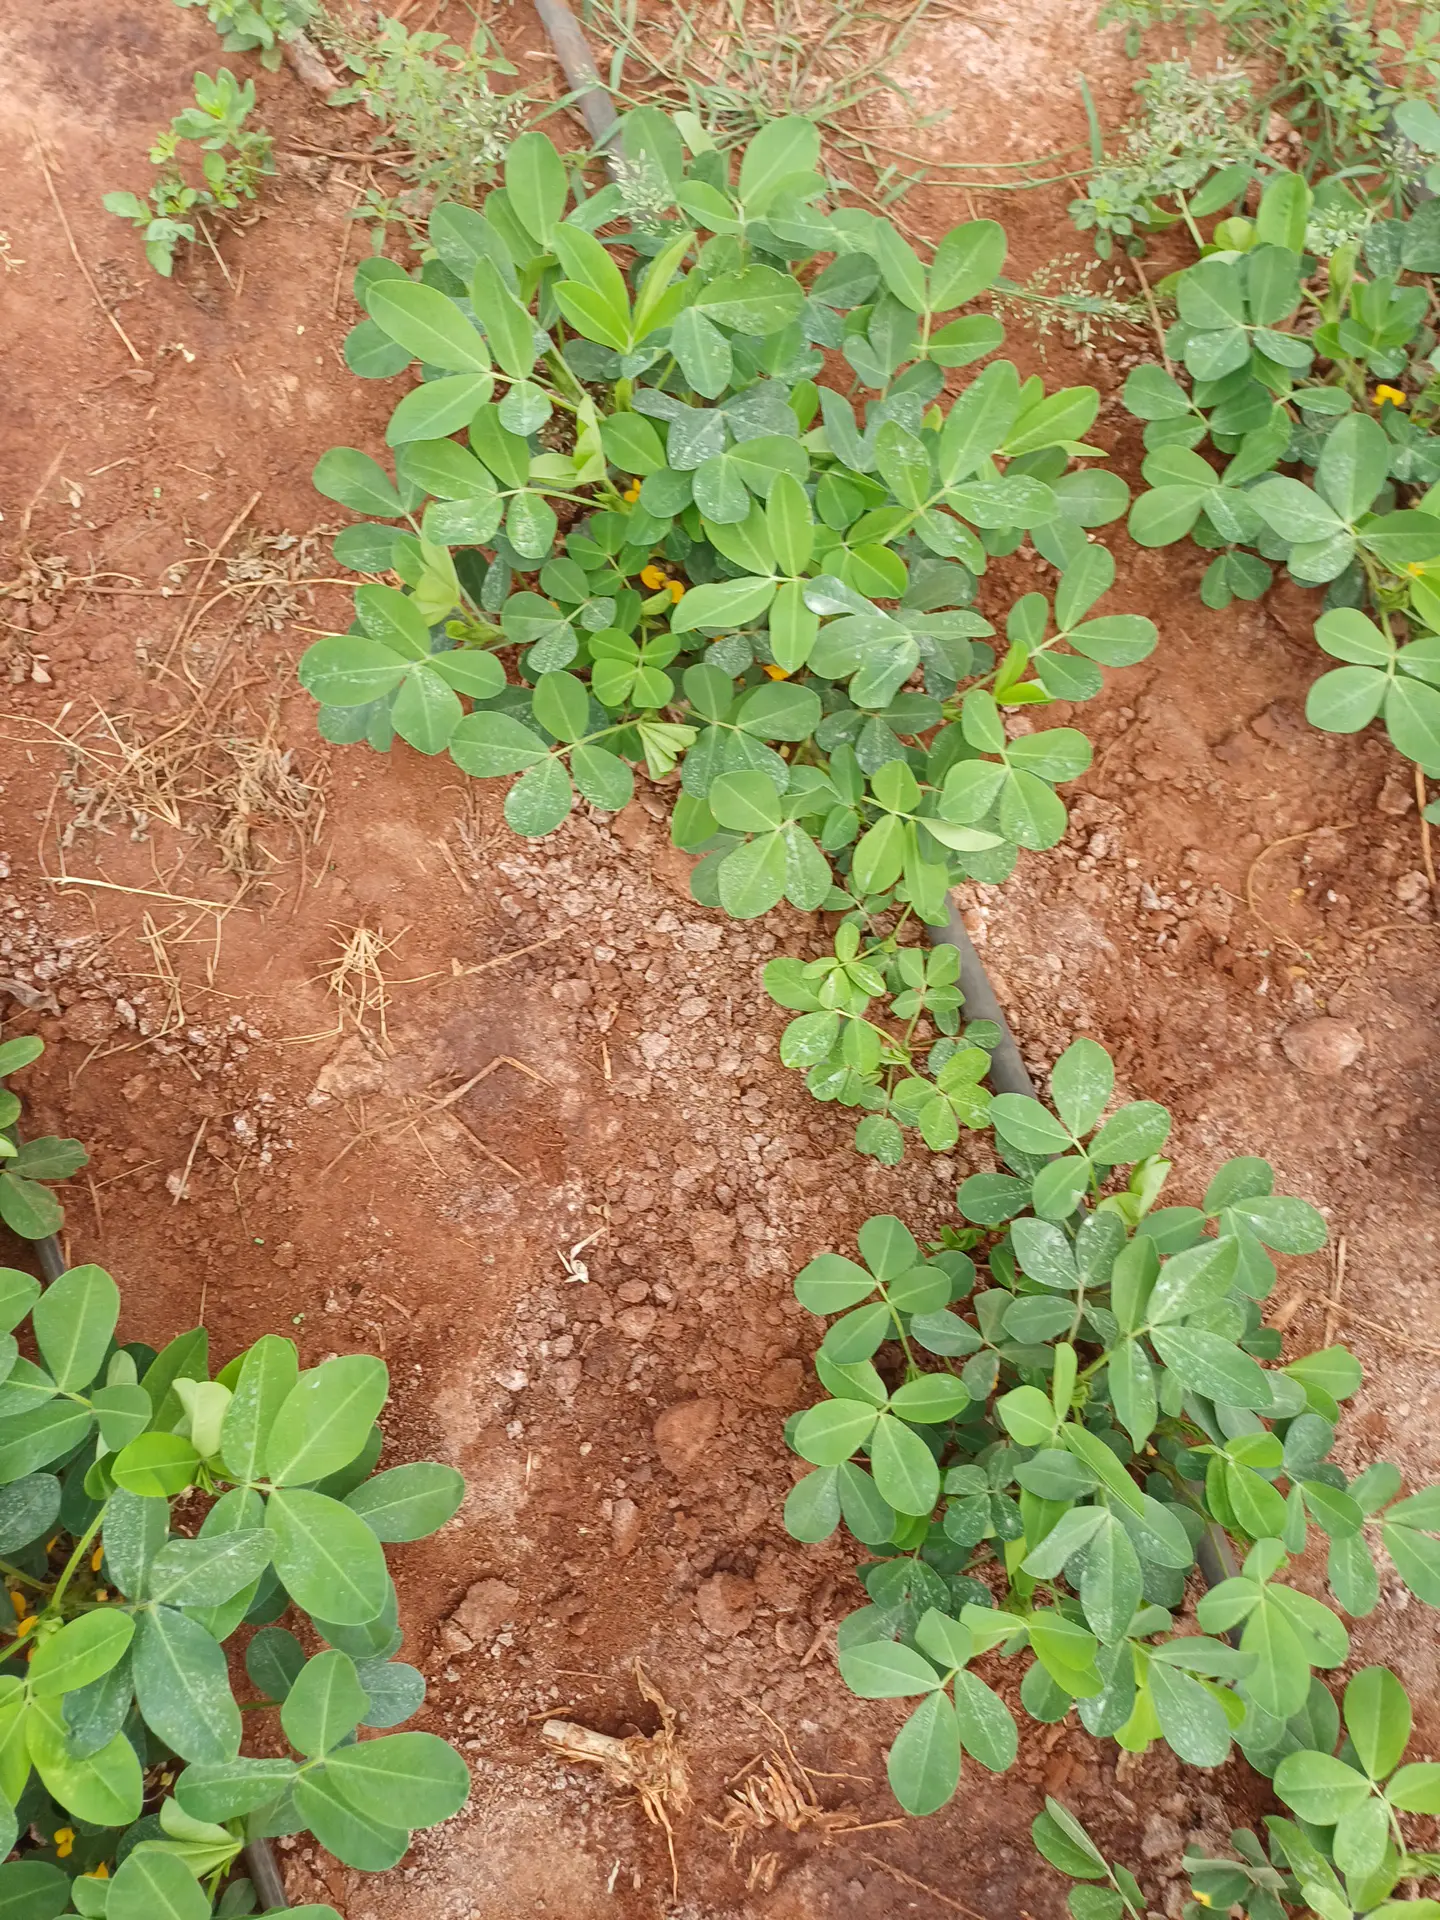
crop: groundnut
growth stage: flowering
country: Kenya
